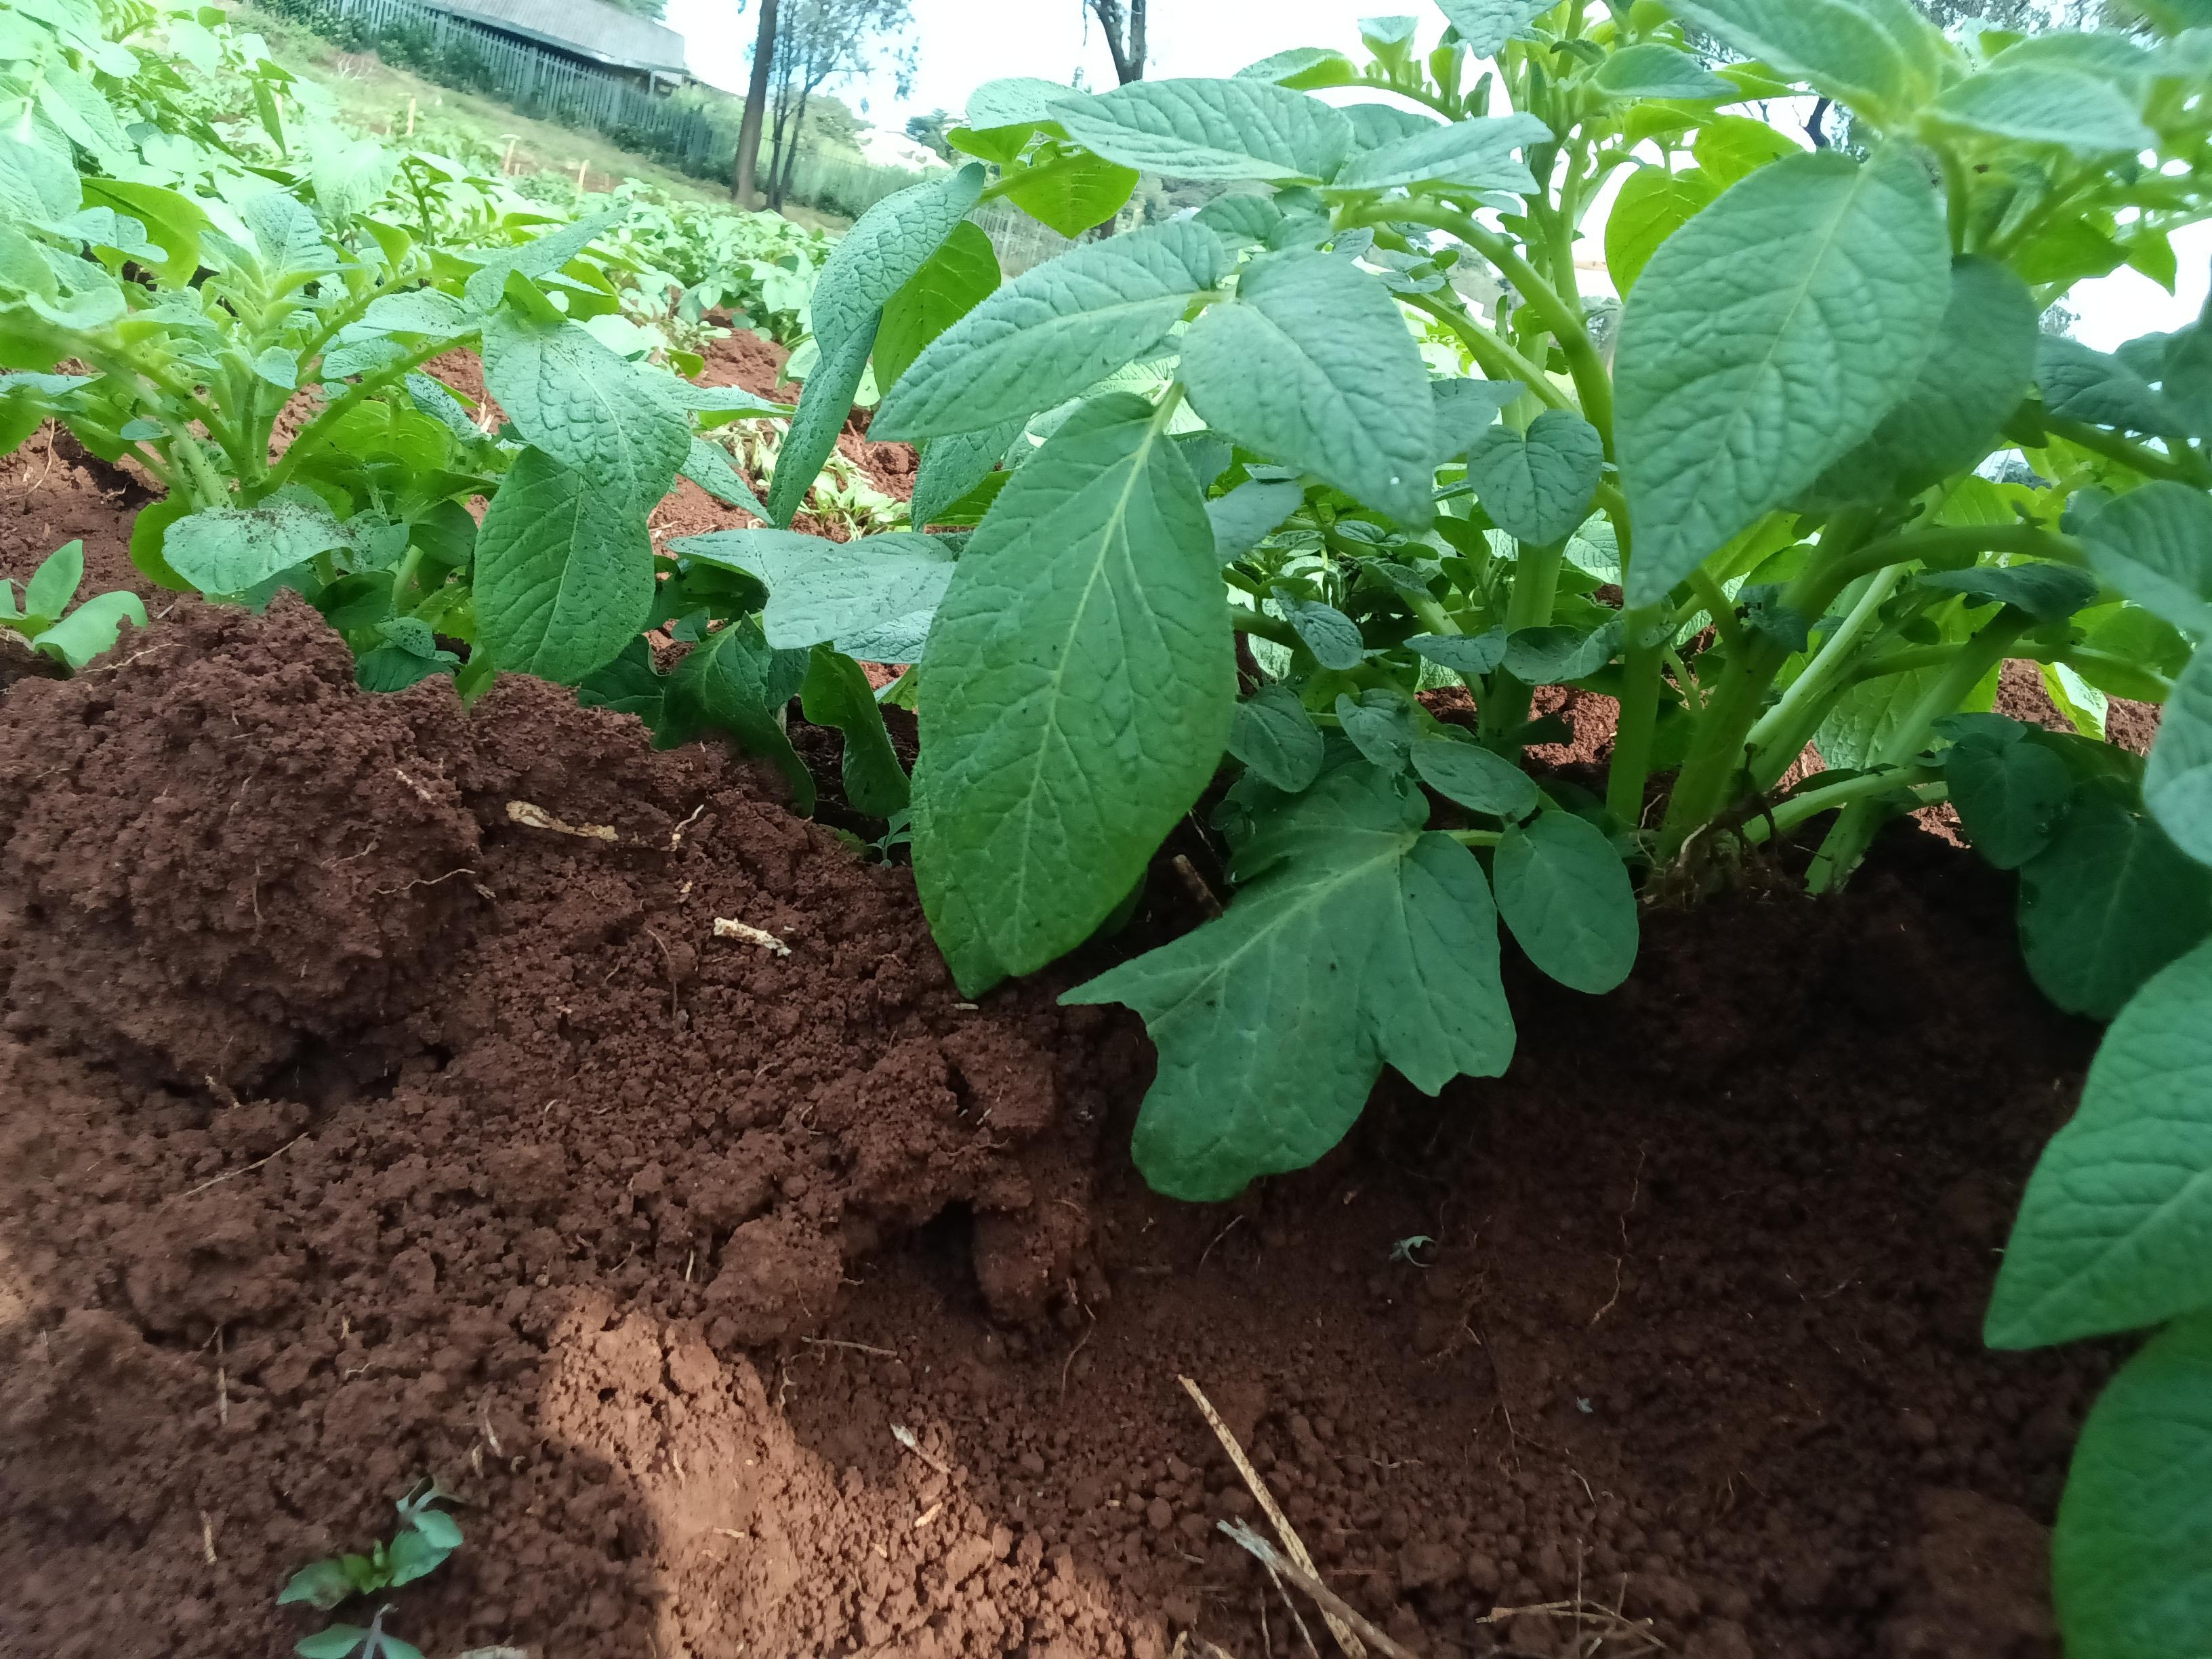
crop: potato
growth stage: emergence
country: Kenya
